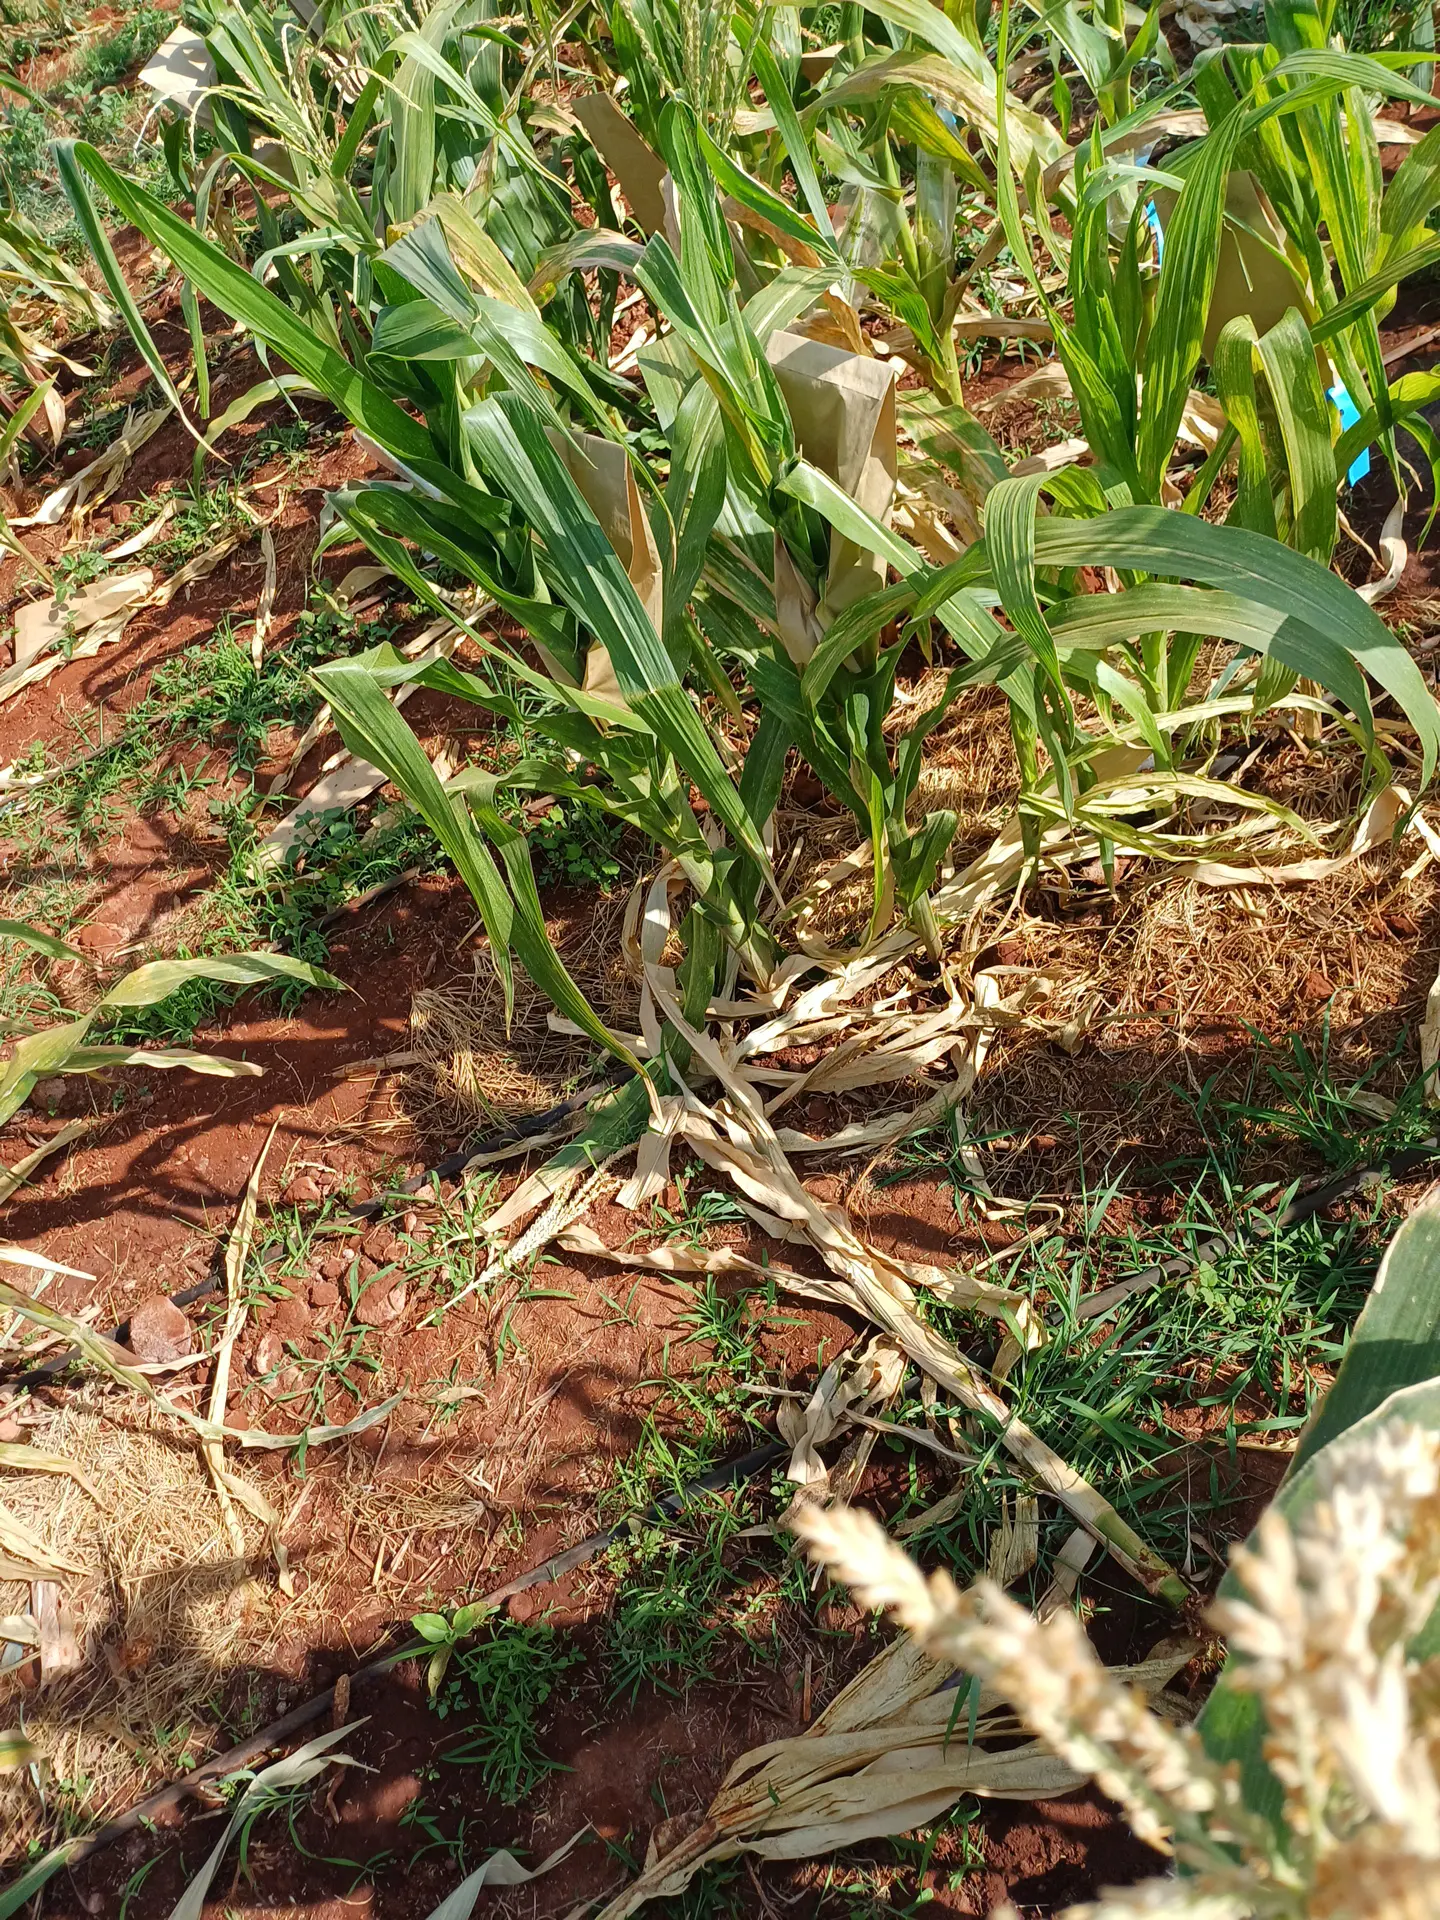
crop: maize
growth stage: flowering
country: Kenya
